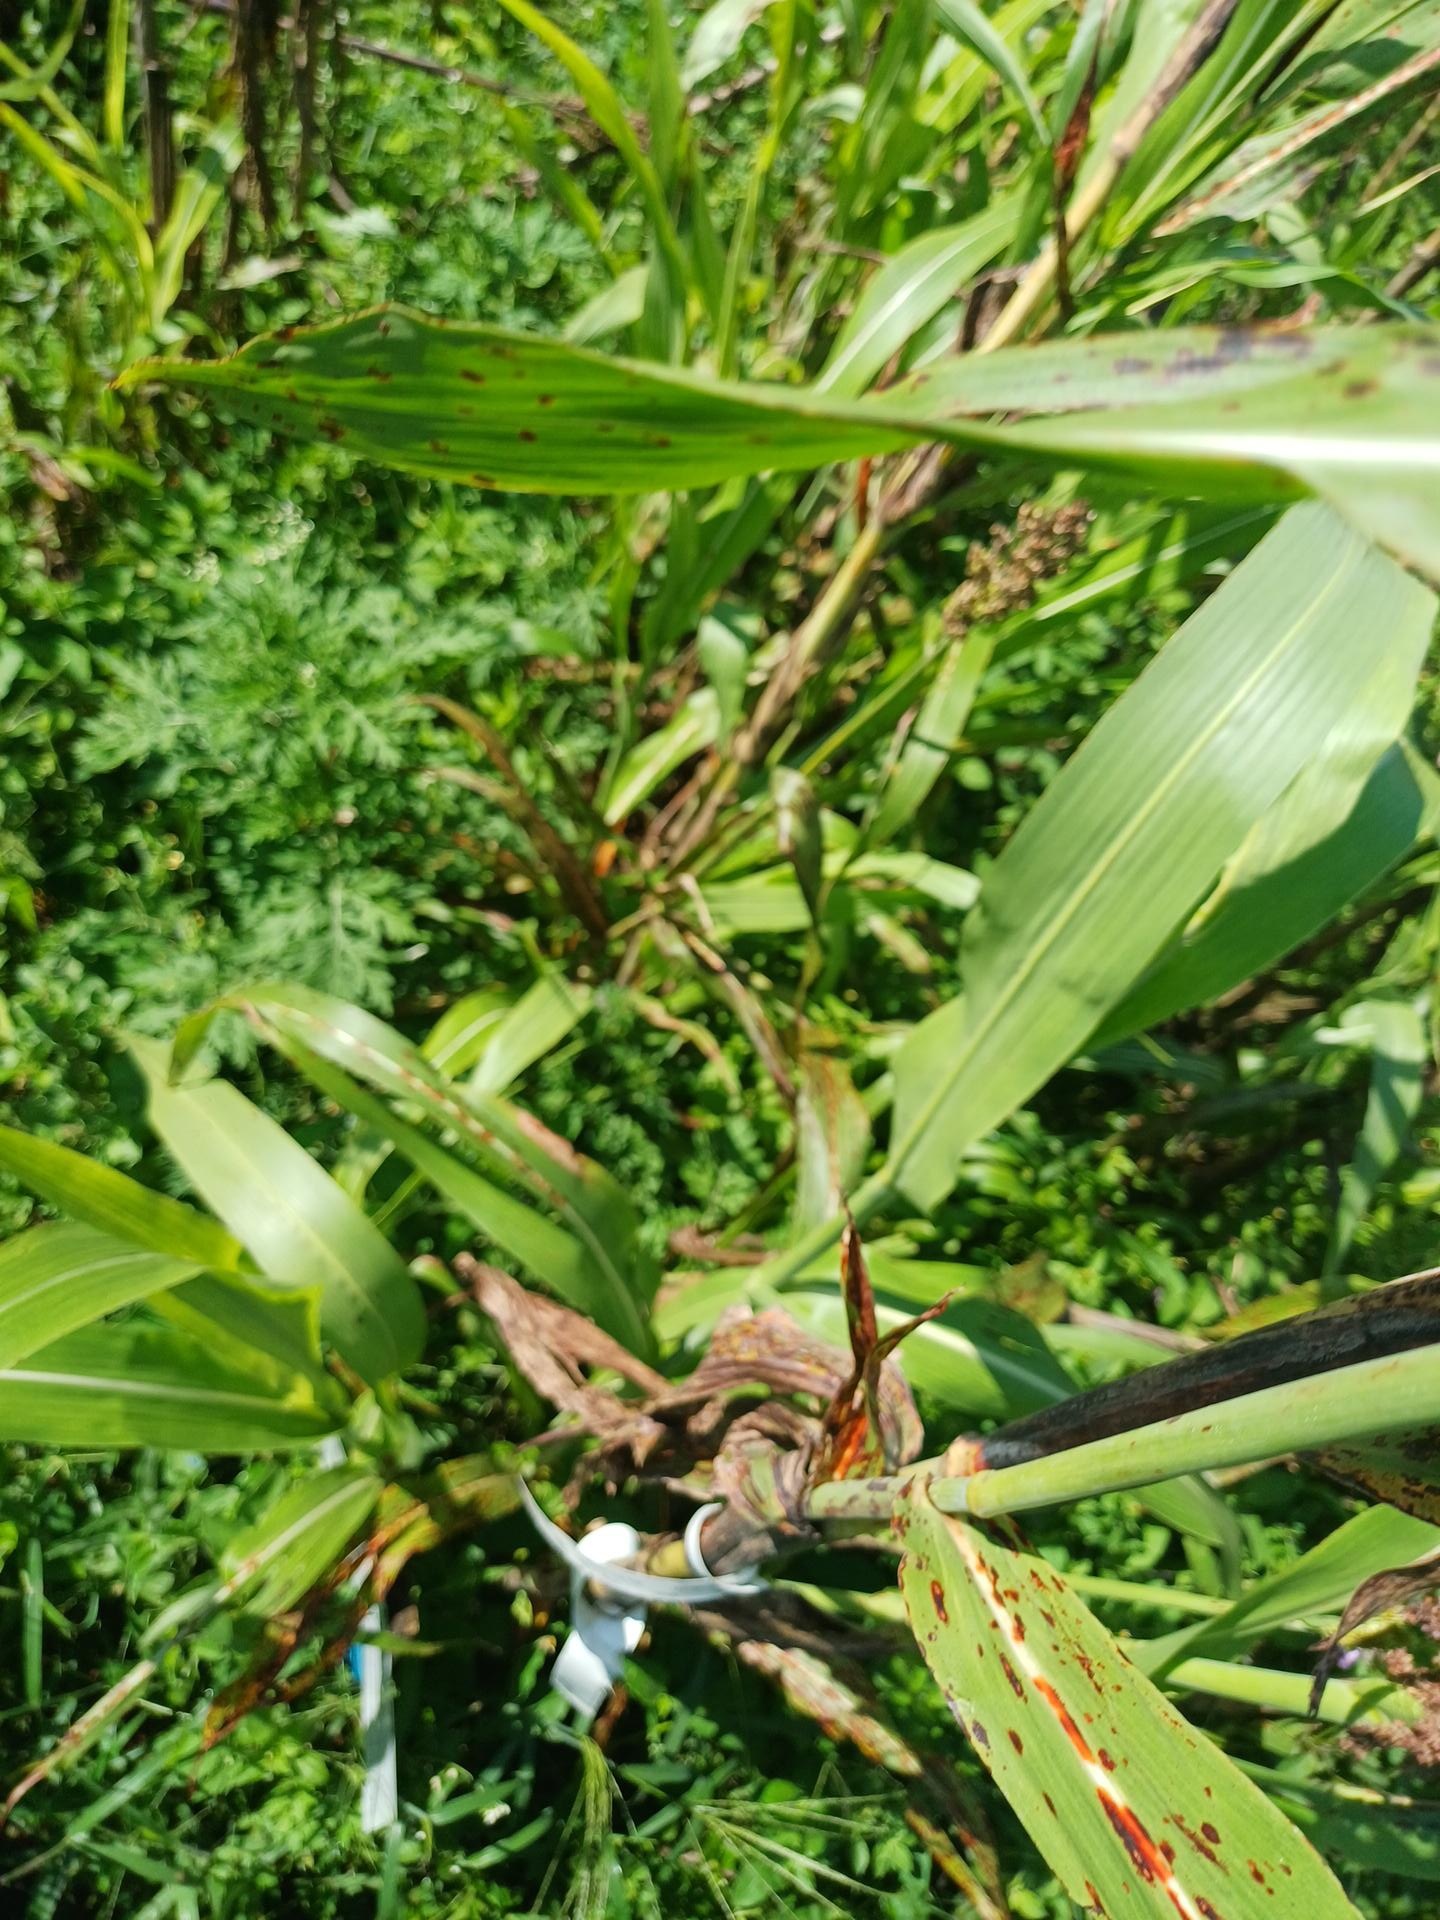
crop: sorghum
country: Kenya
